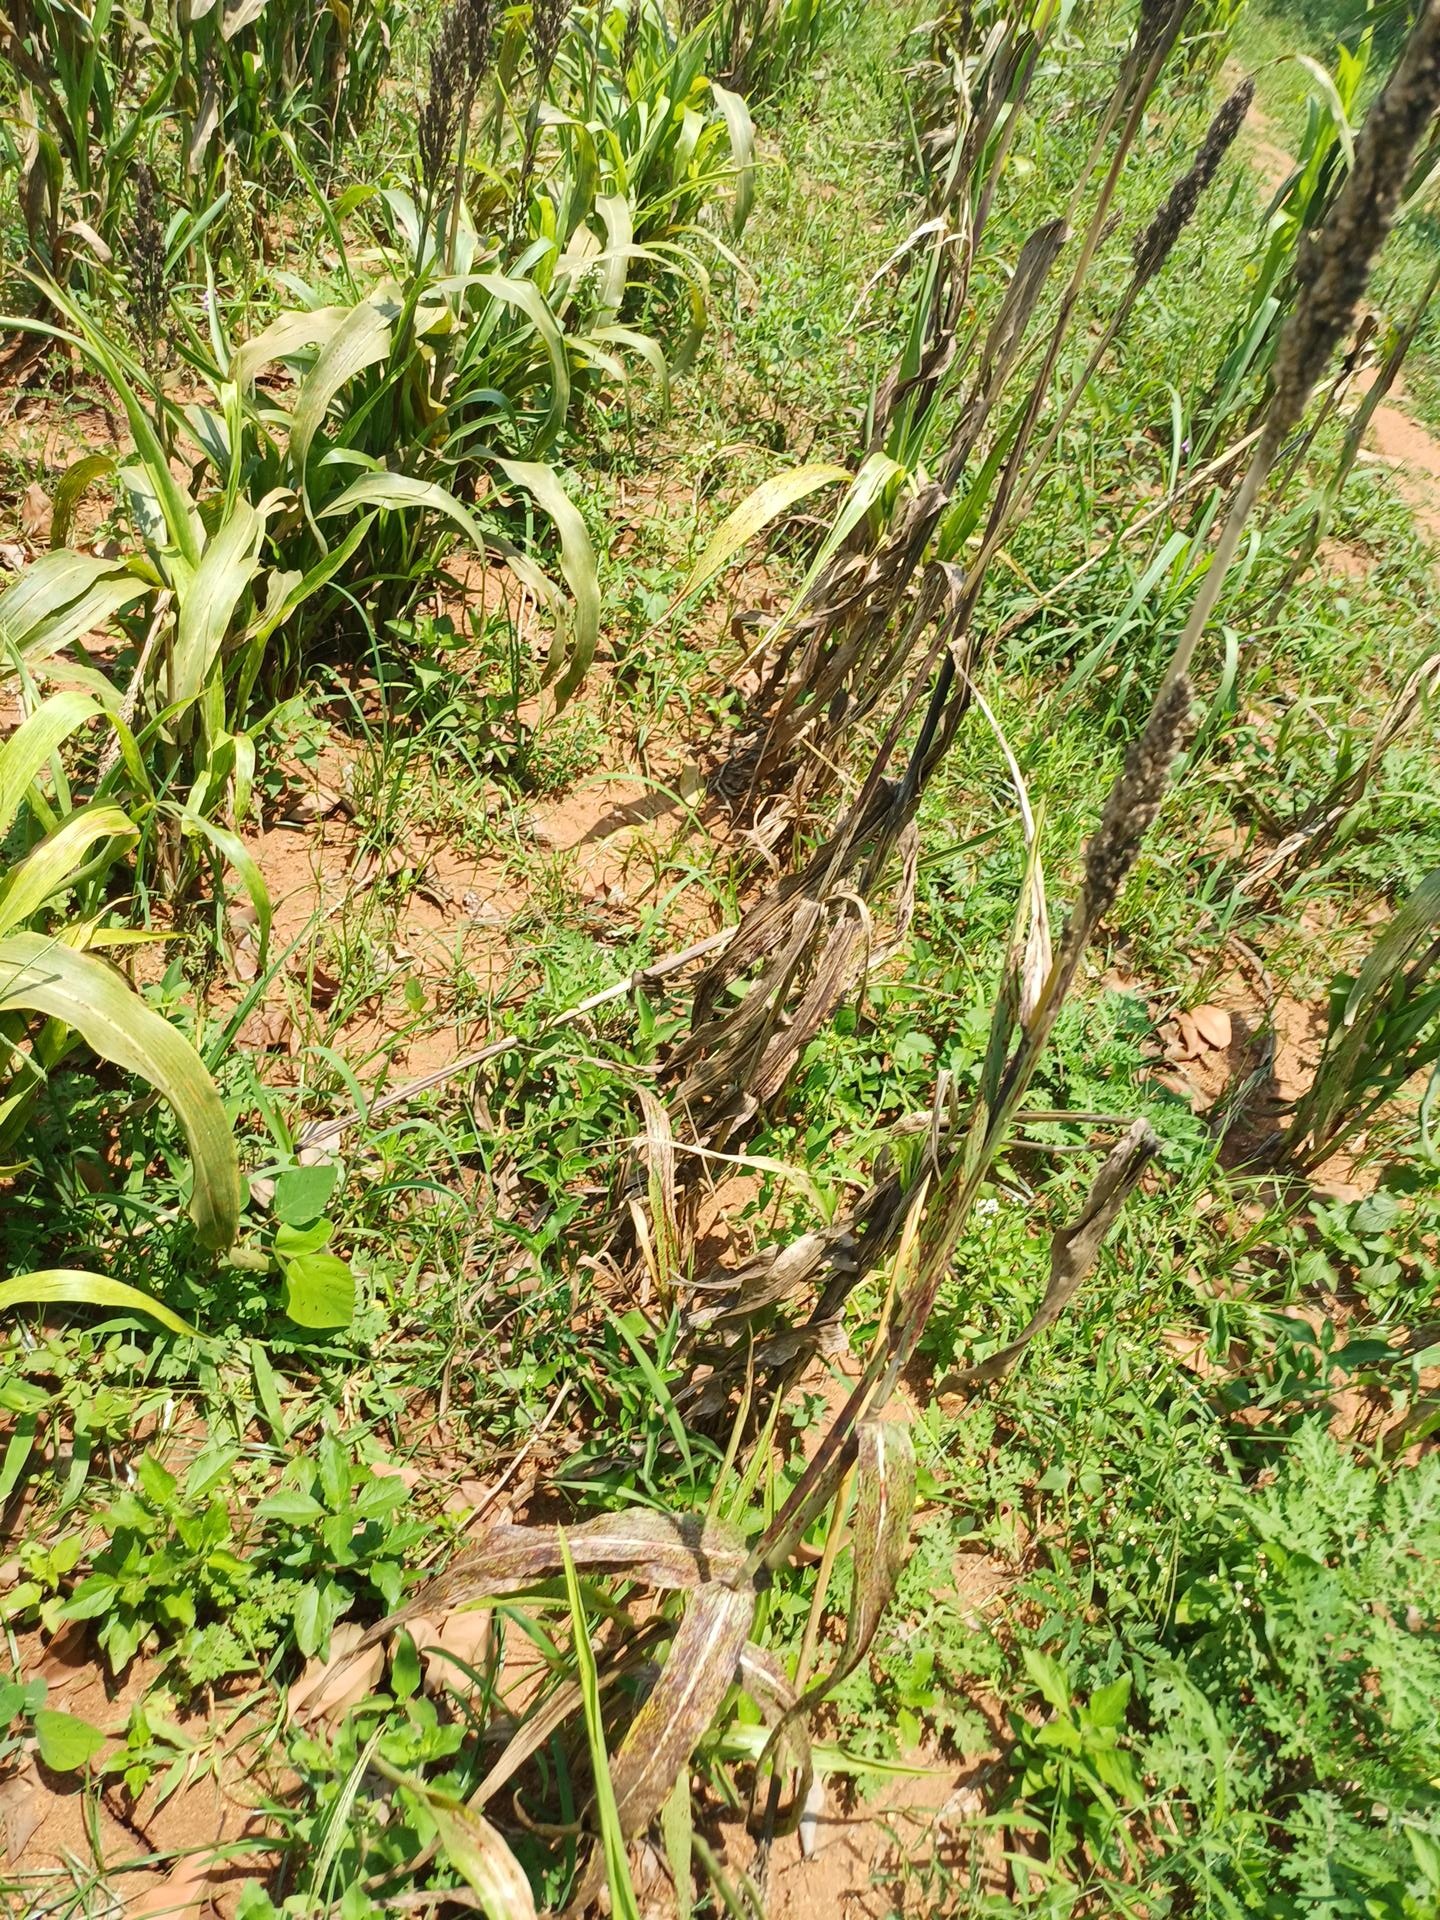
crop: sorghum
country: Kenya
